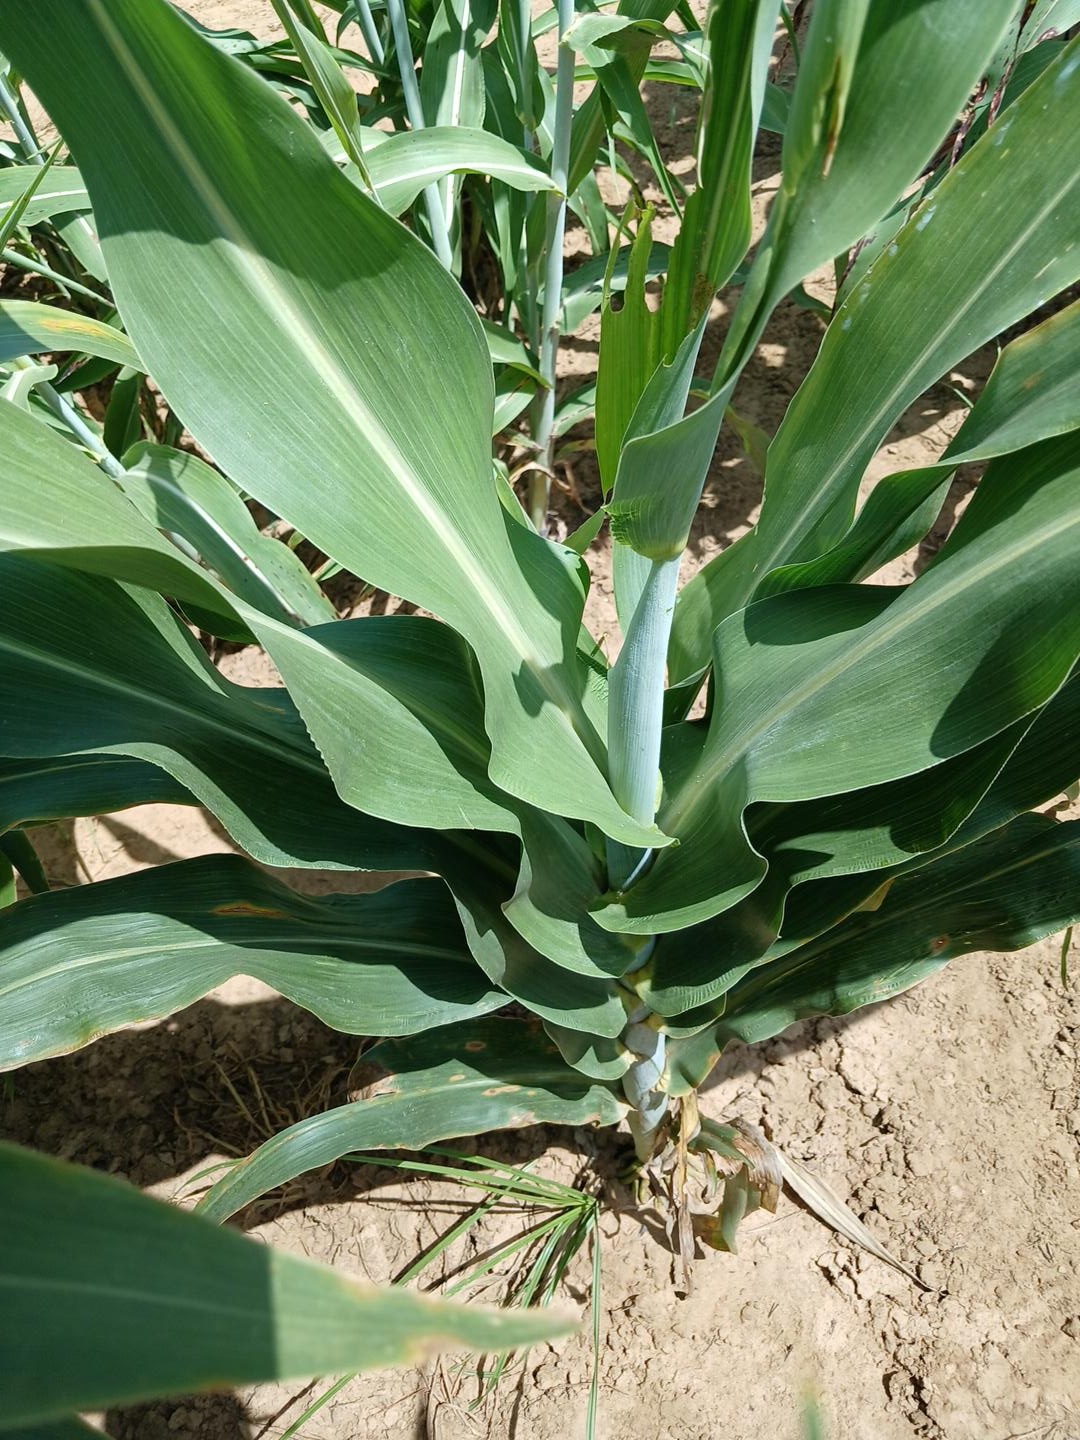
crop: sorghum
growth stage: vegetative
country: Senegal
